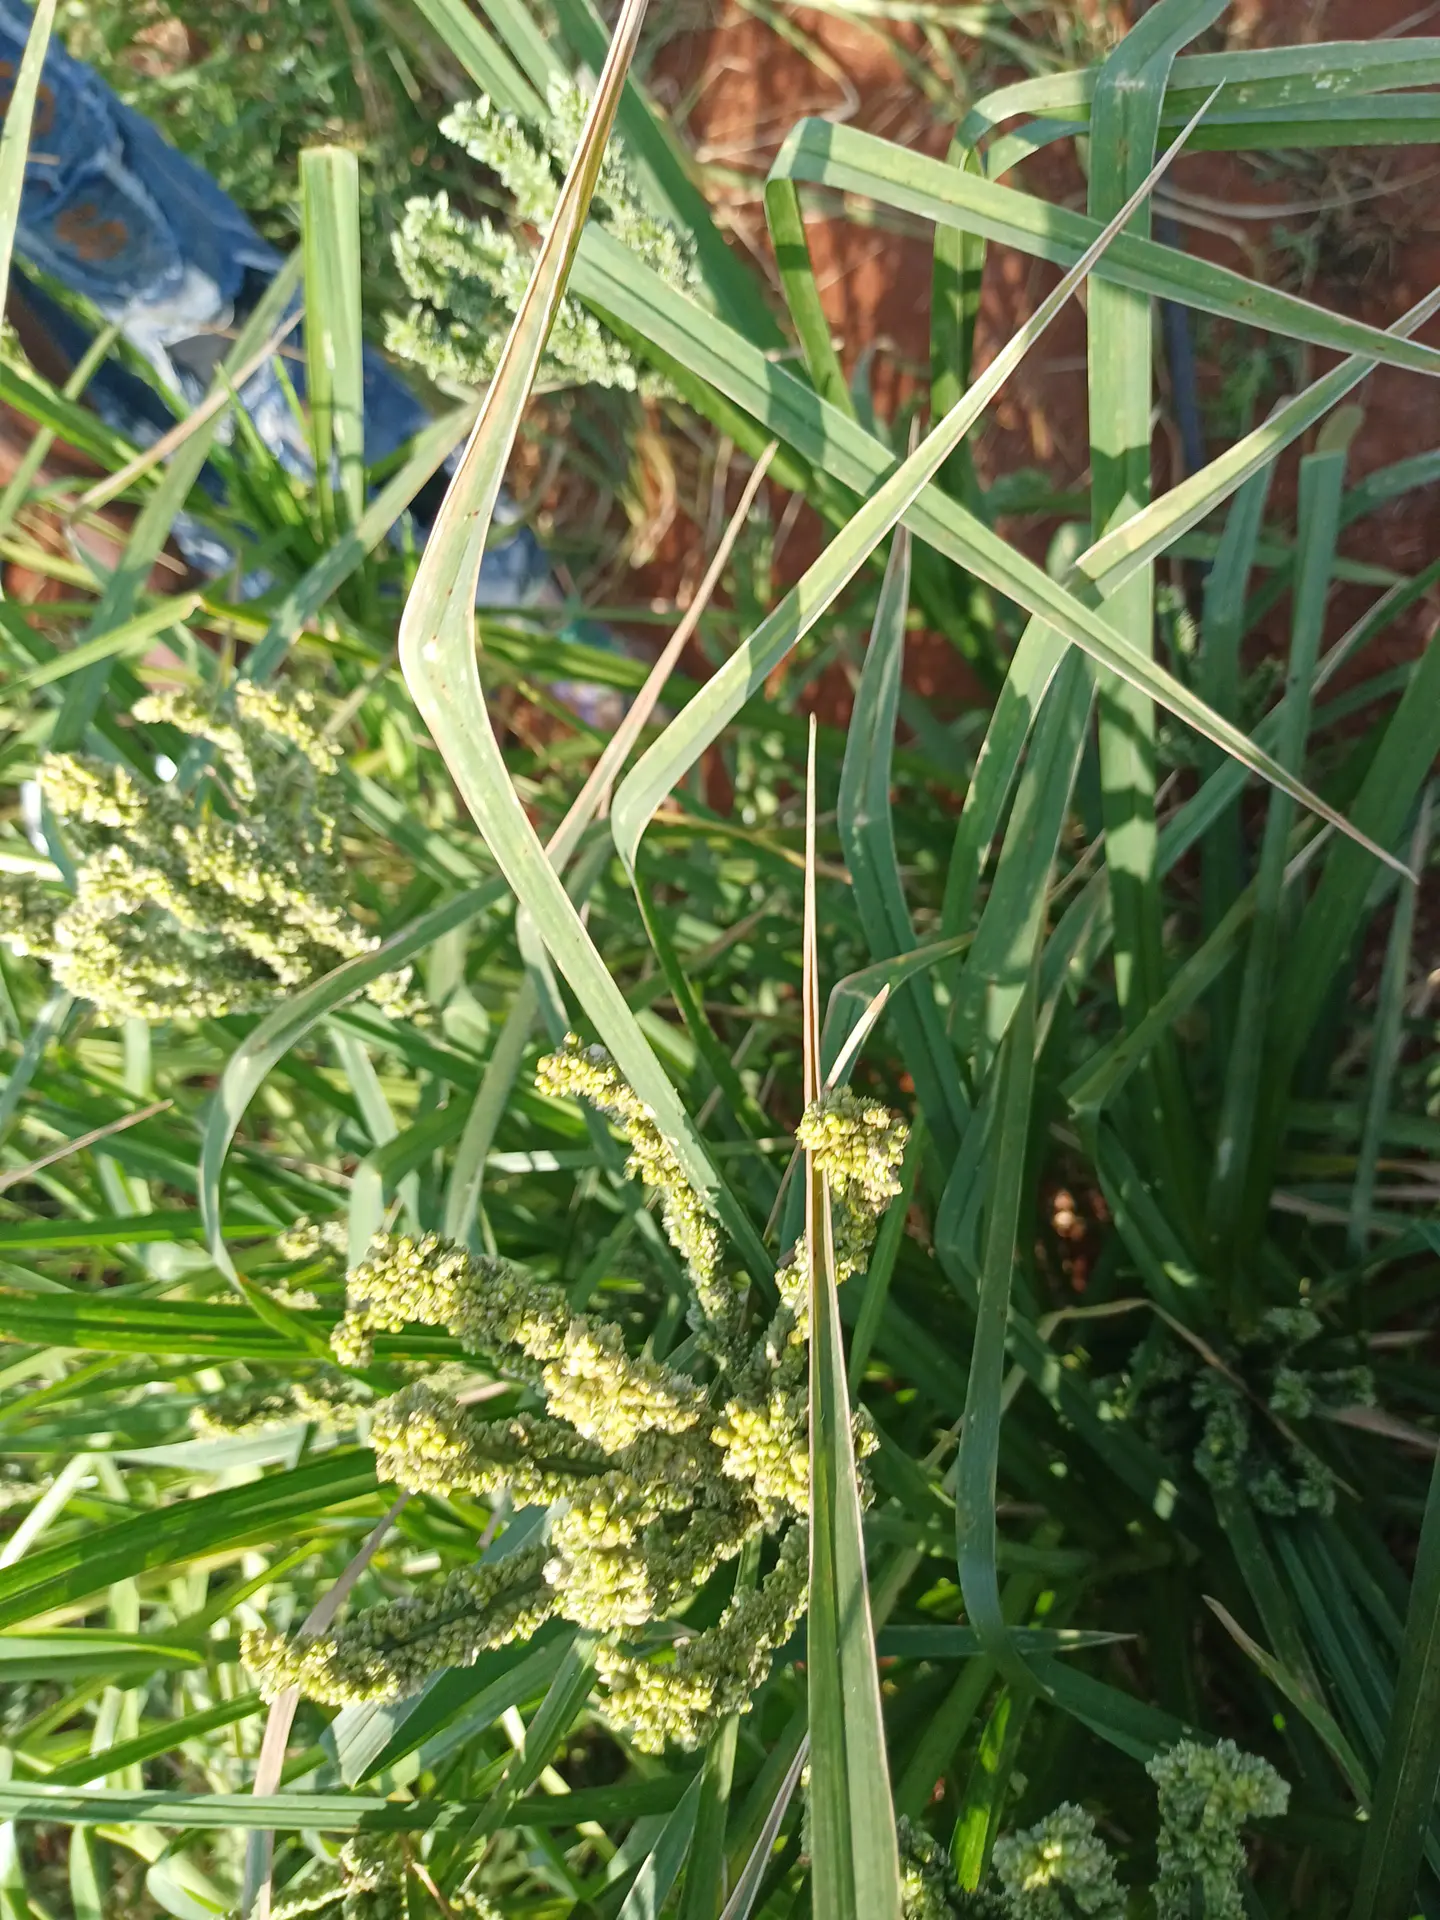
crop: finger millet
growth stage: filling grain
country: Kenya
